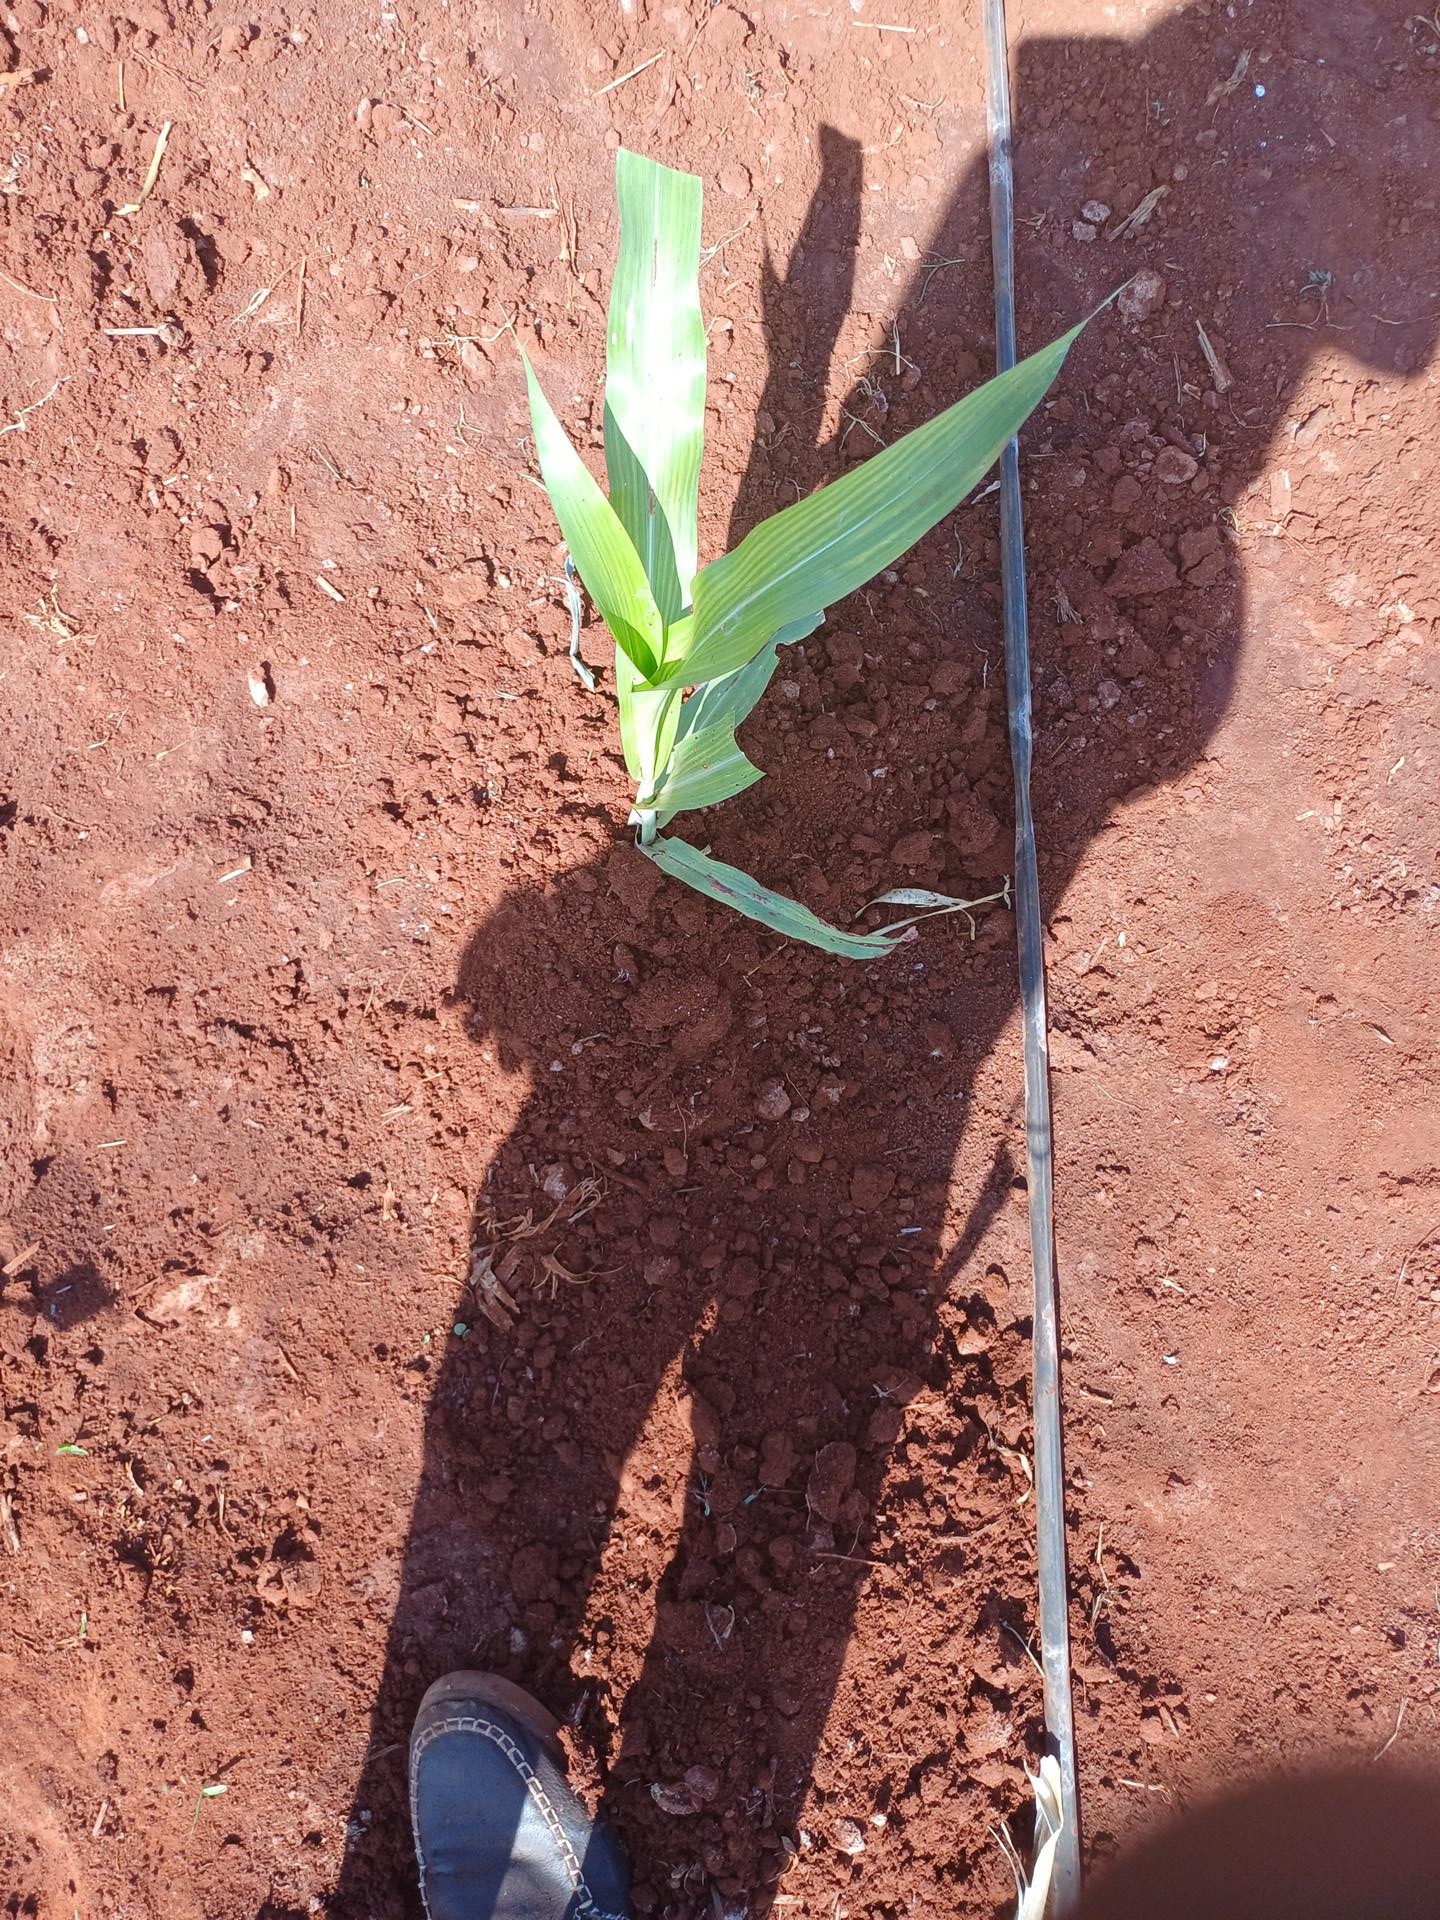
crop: sorghum
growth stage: vegetative
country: Kenya
